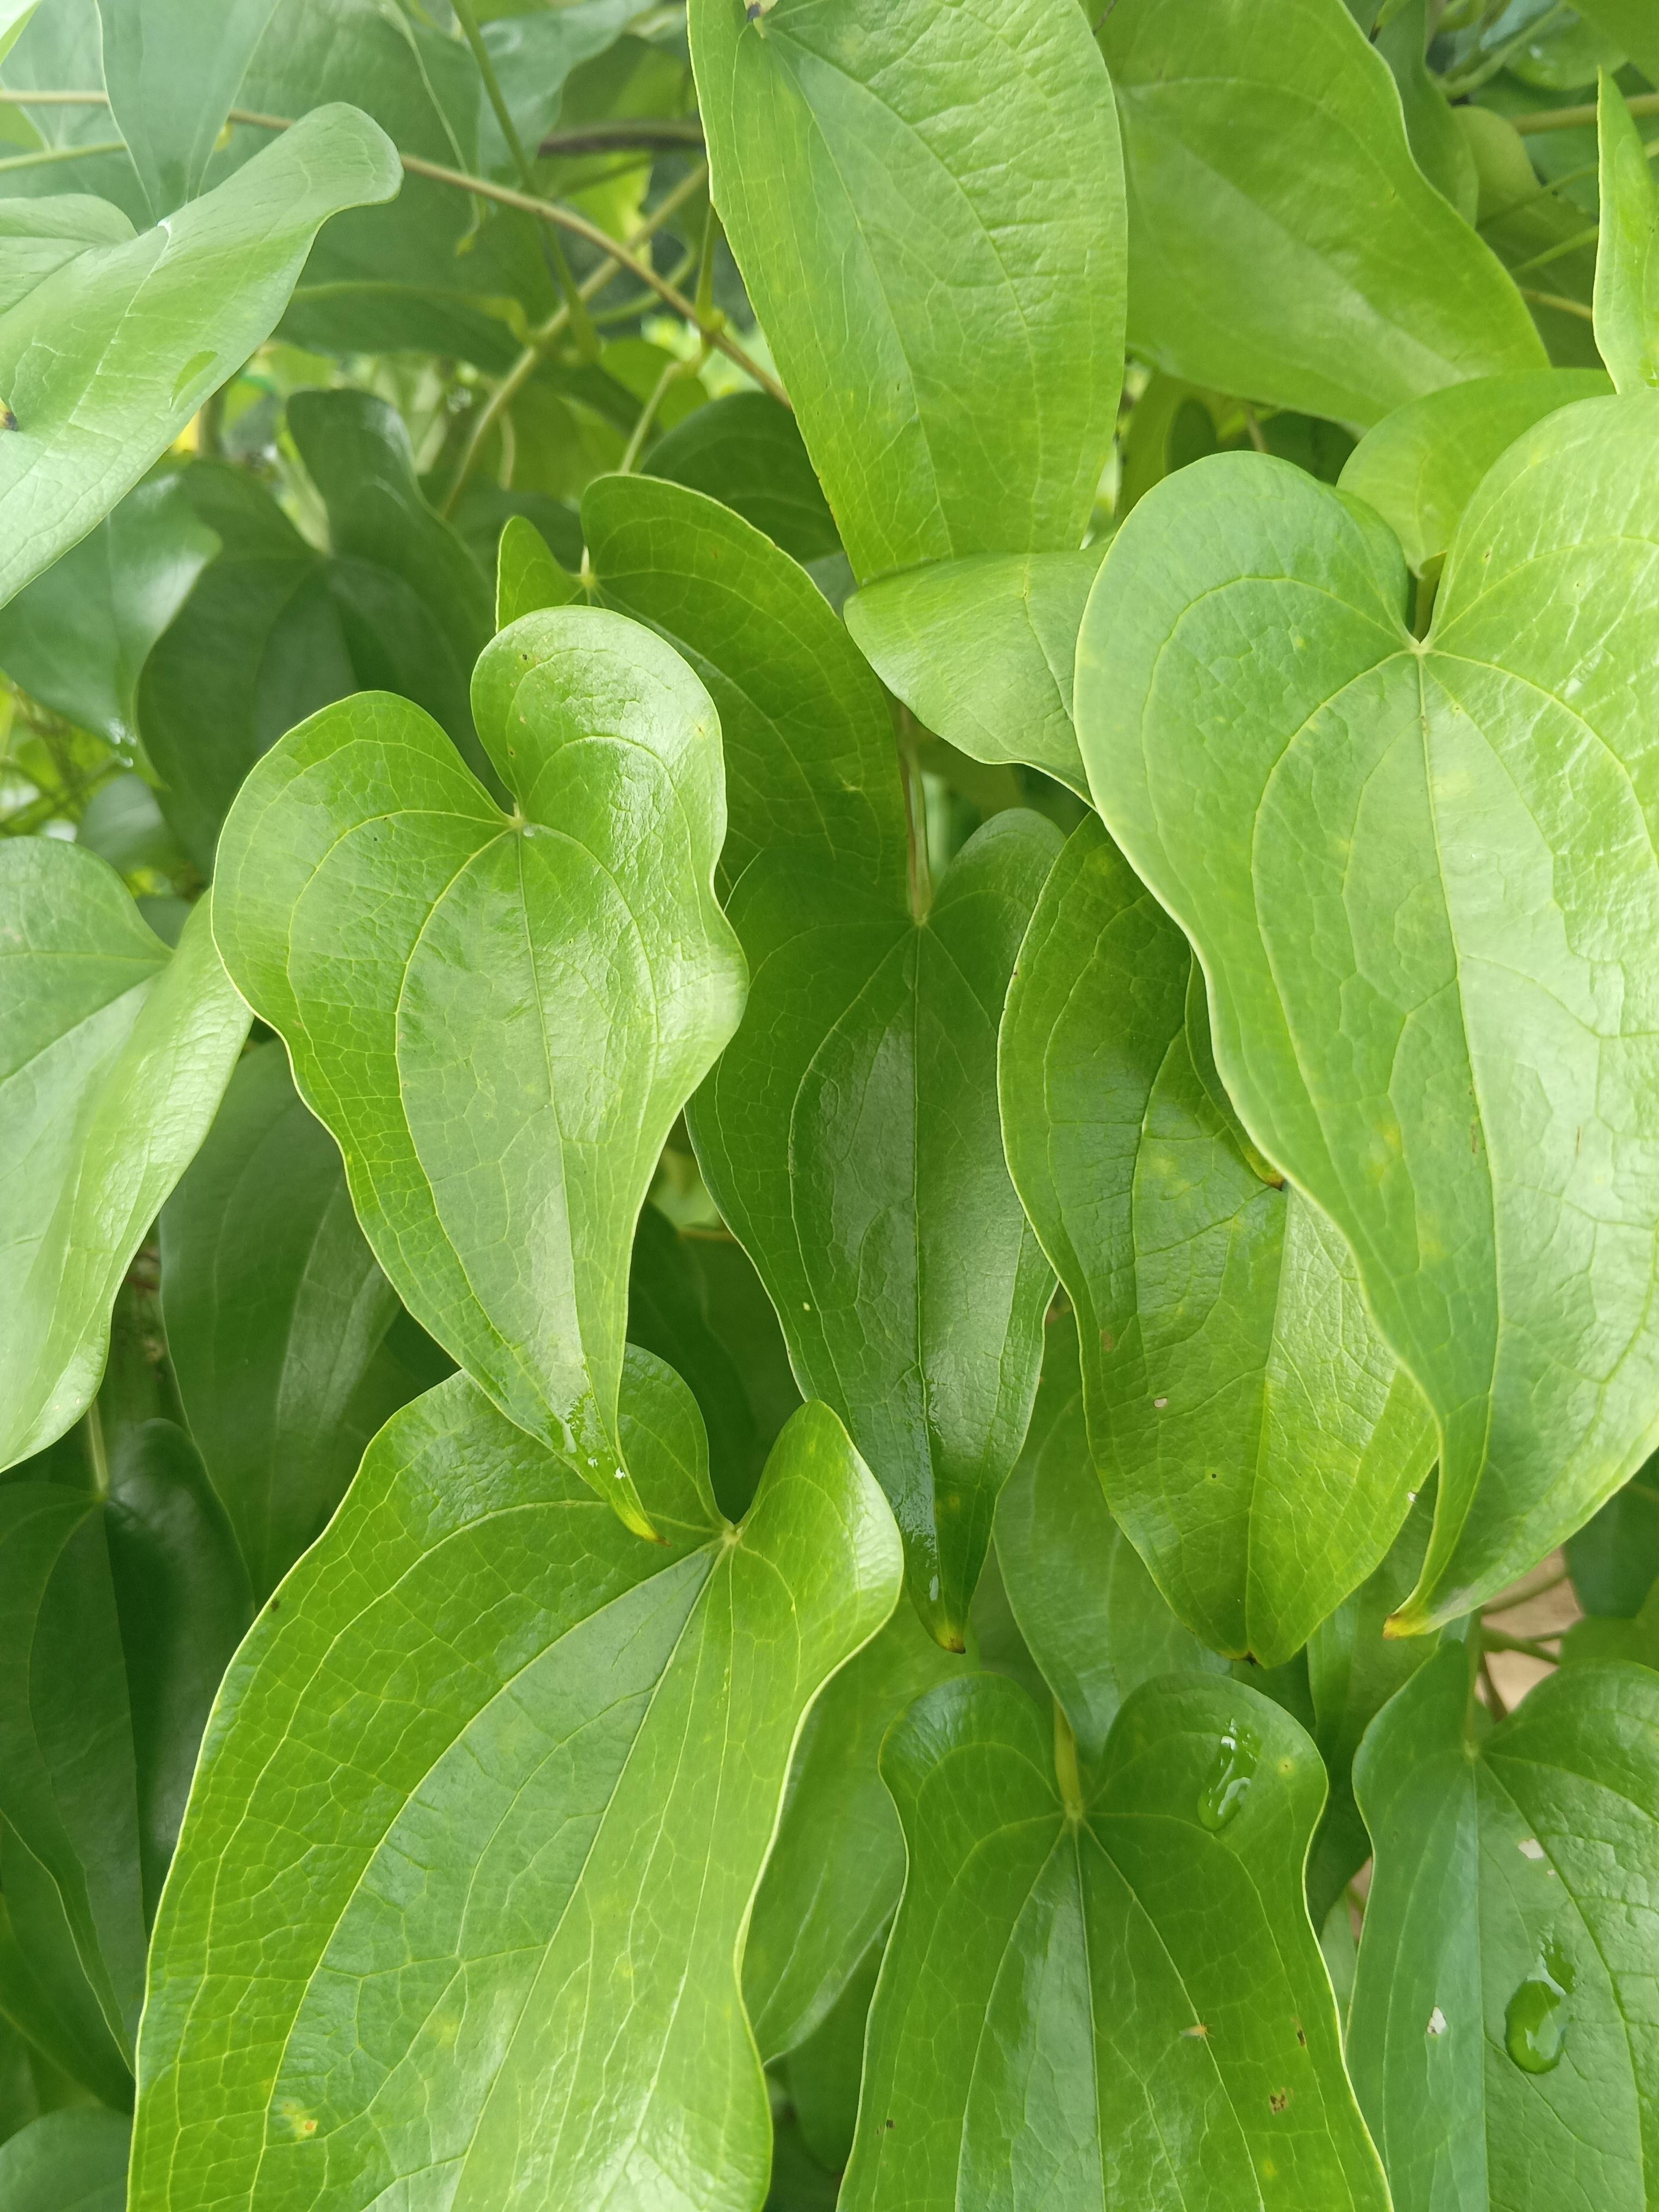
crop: yam
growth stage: vegetative
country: Nigeria
